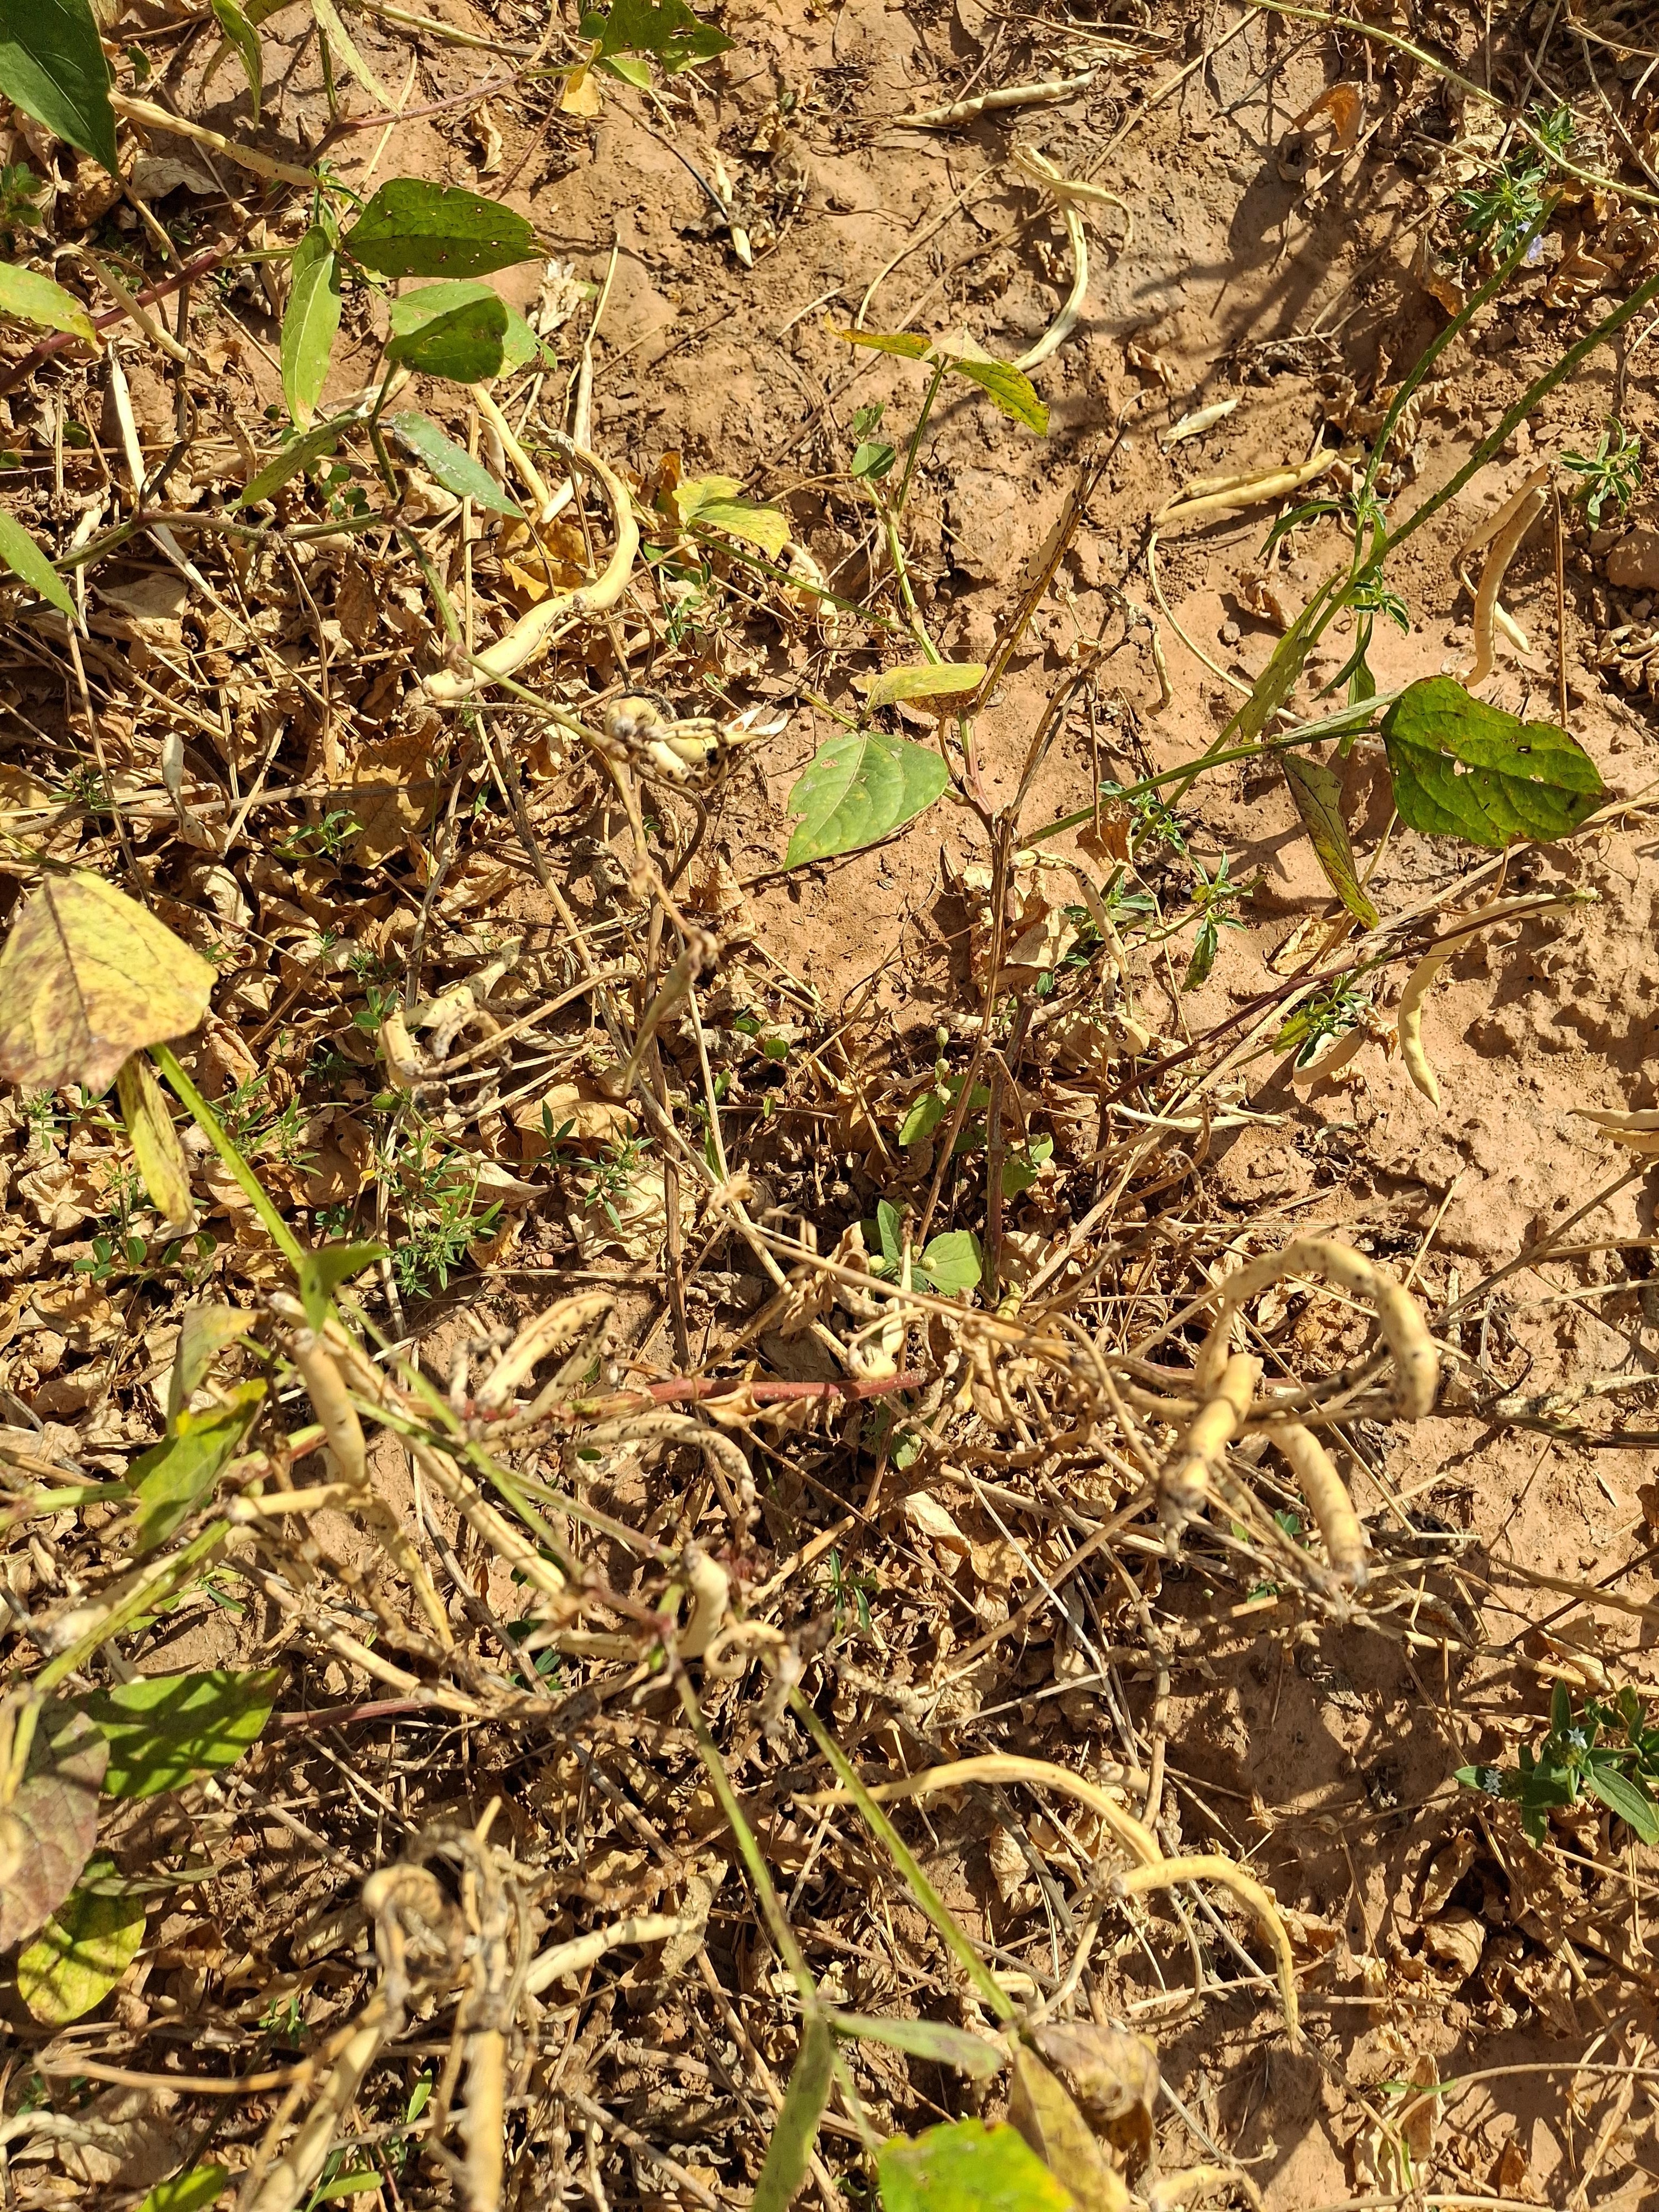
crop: cowpea
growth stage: maturity
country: Nigeria
